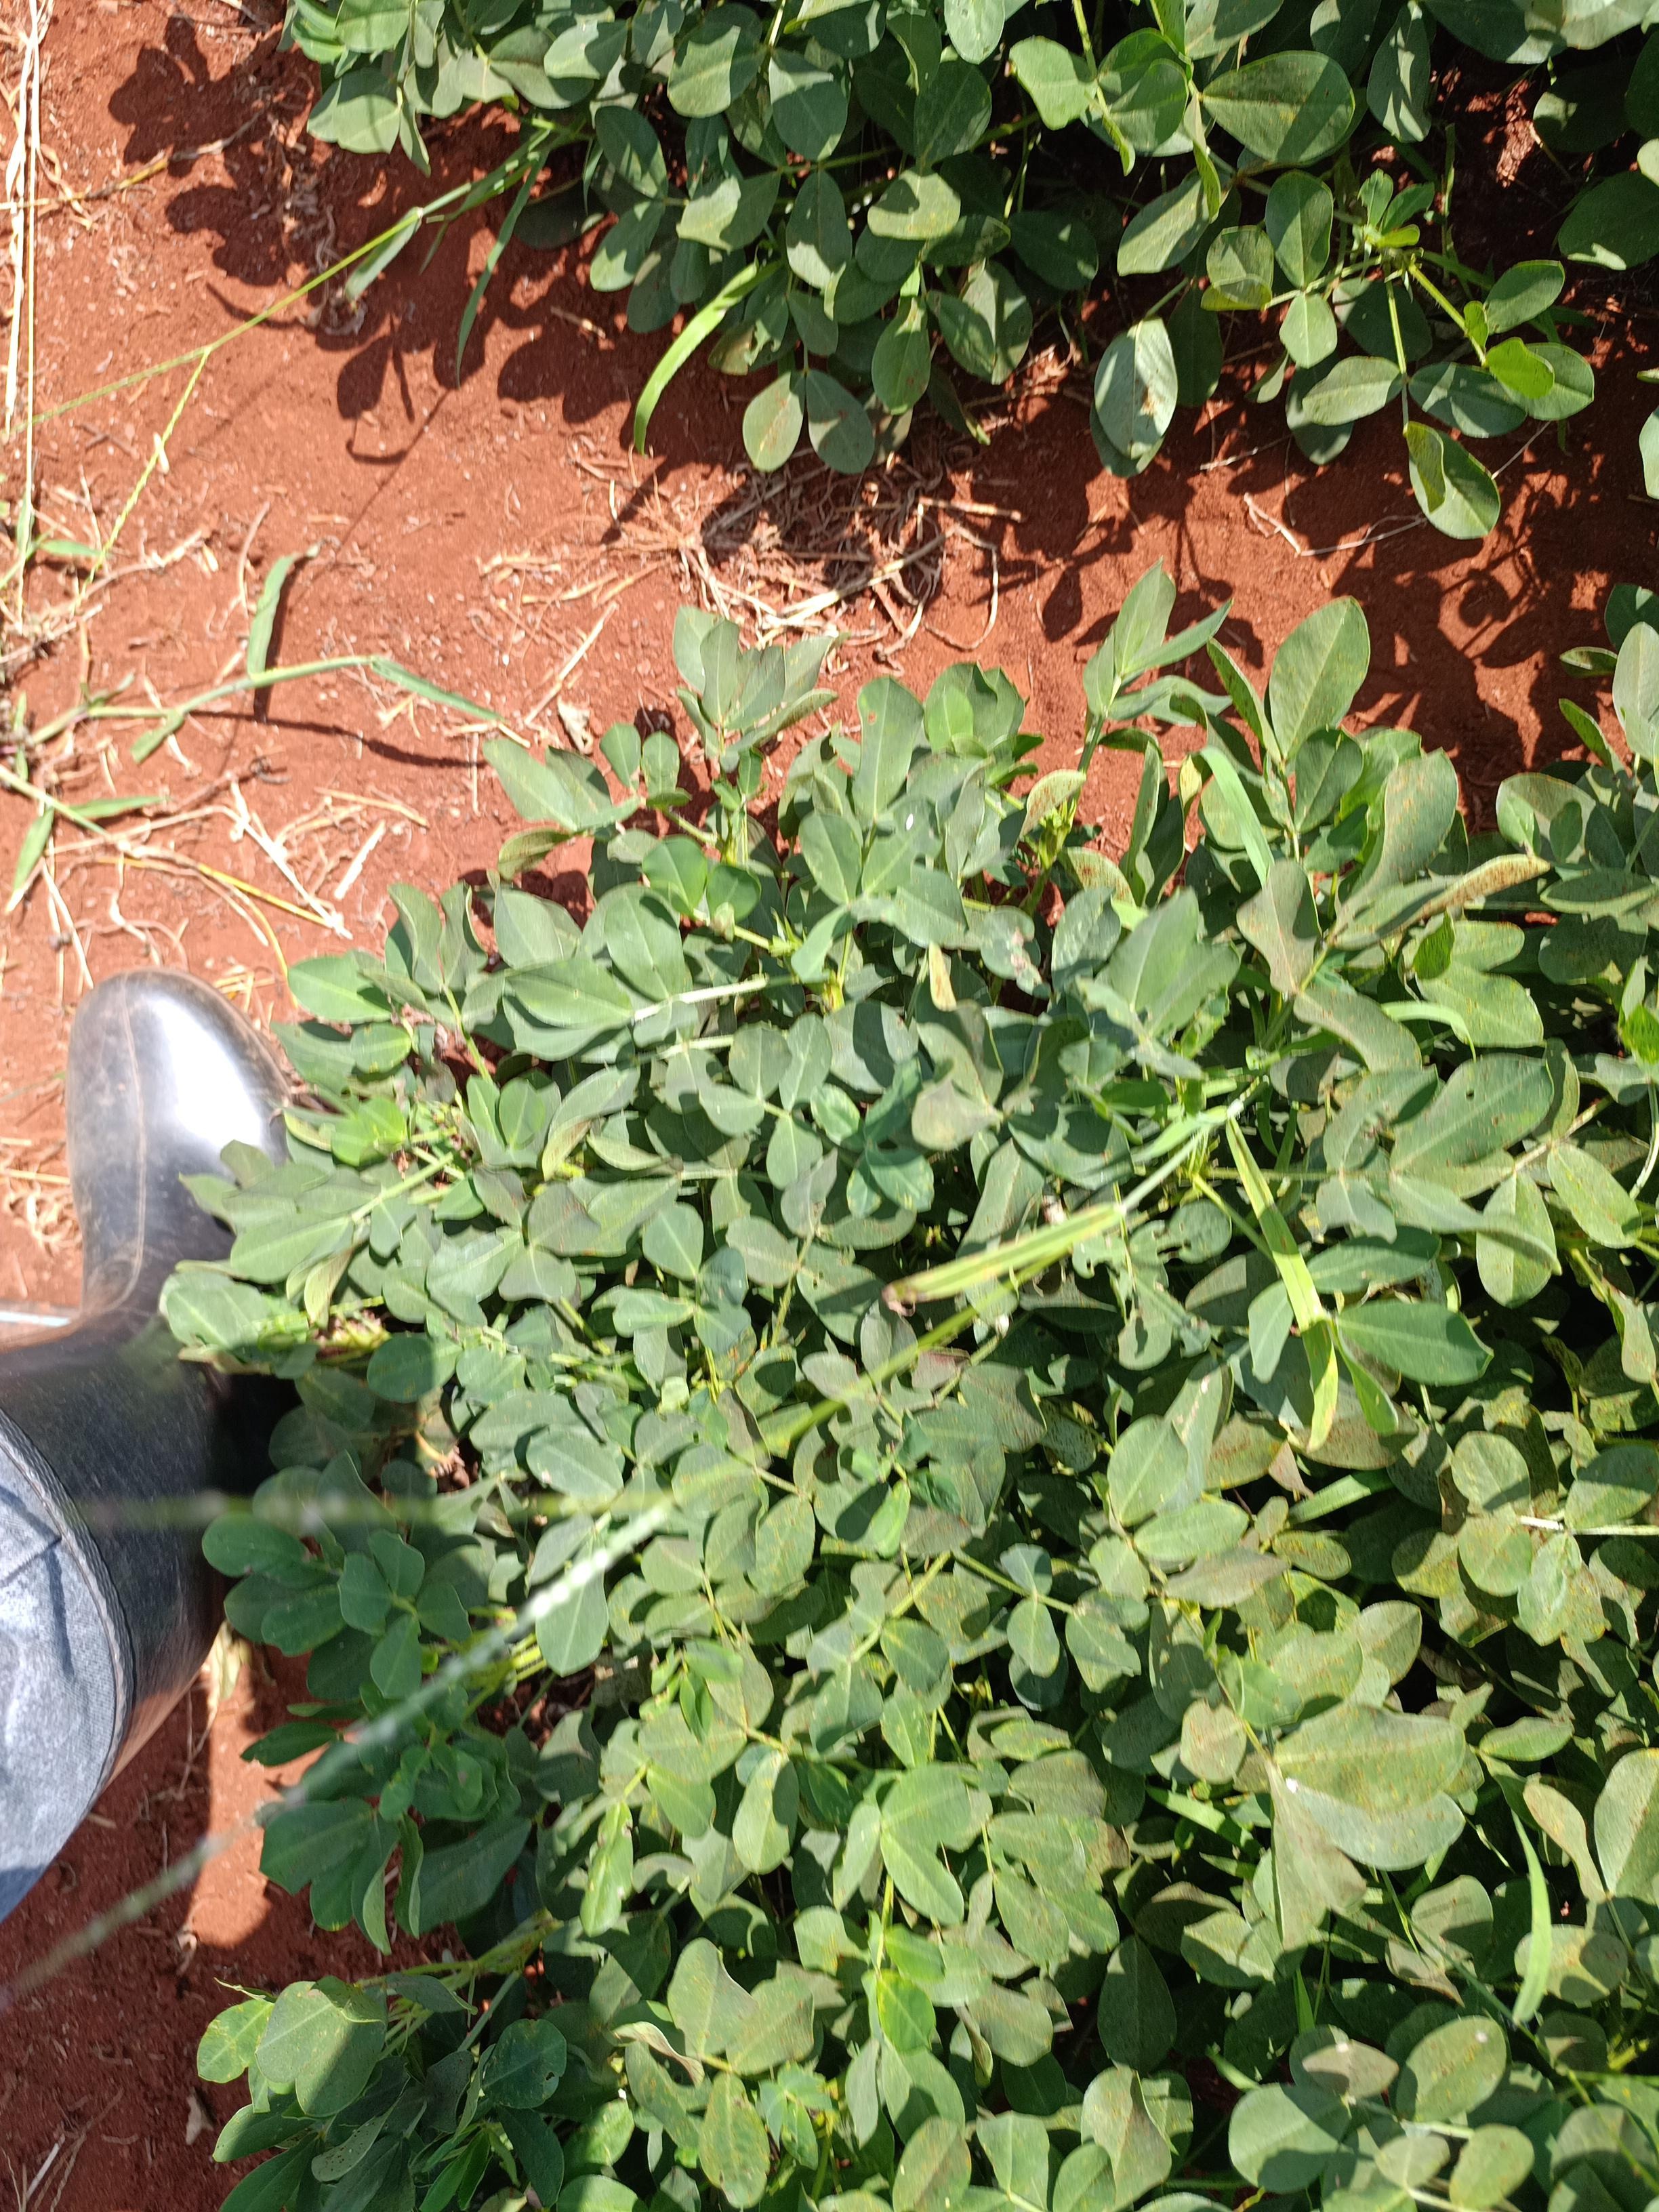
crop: groundnut
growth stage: pegging
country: Kenya
